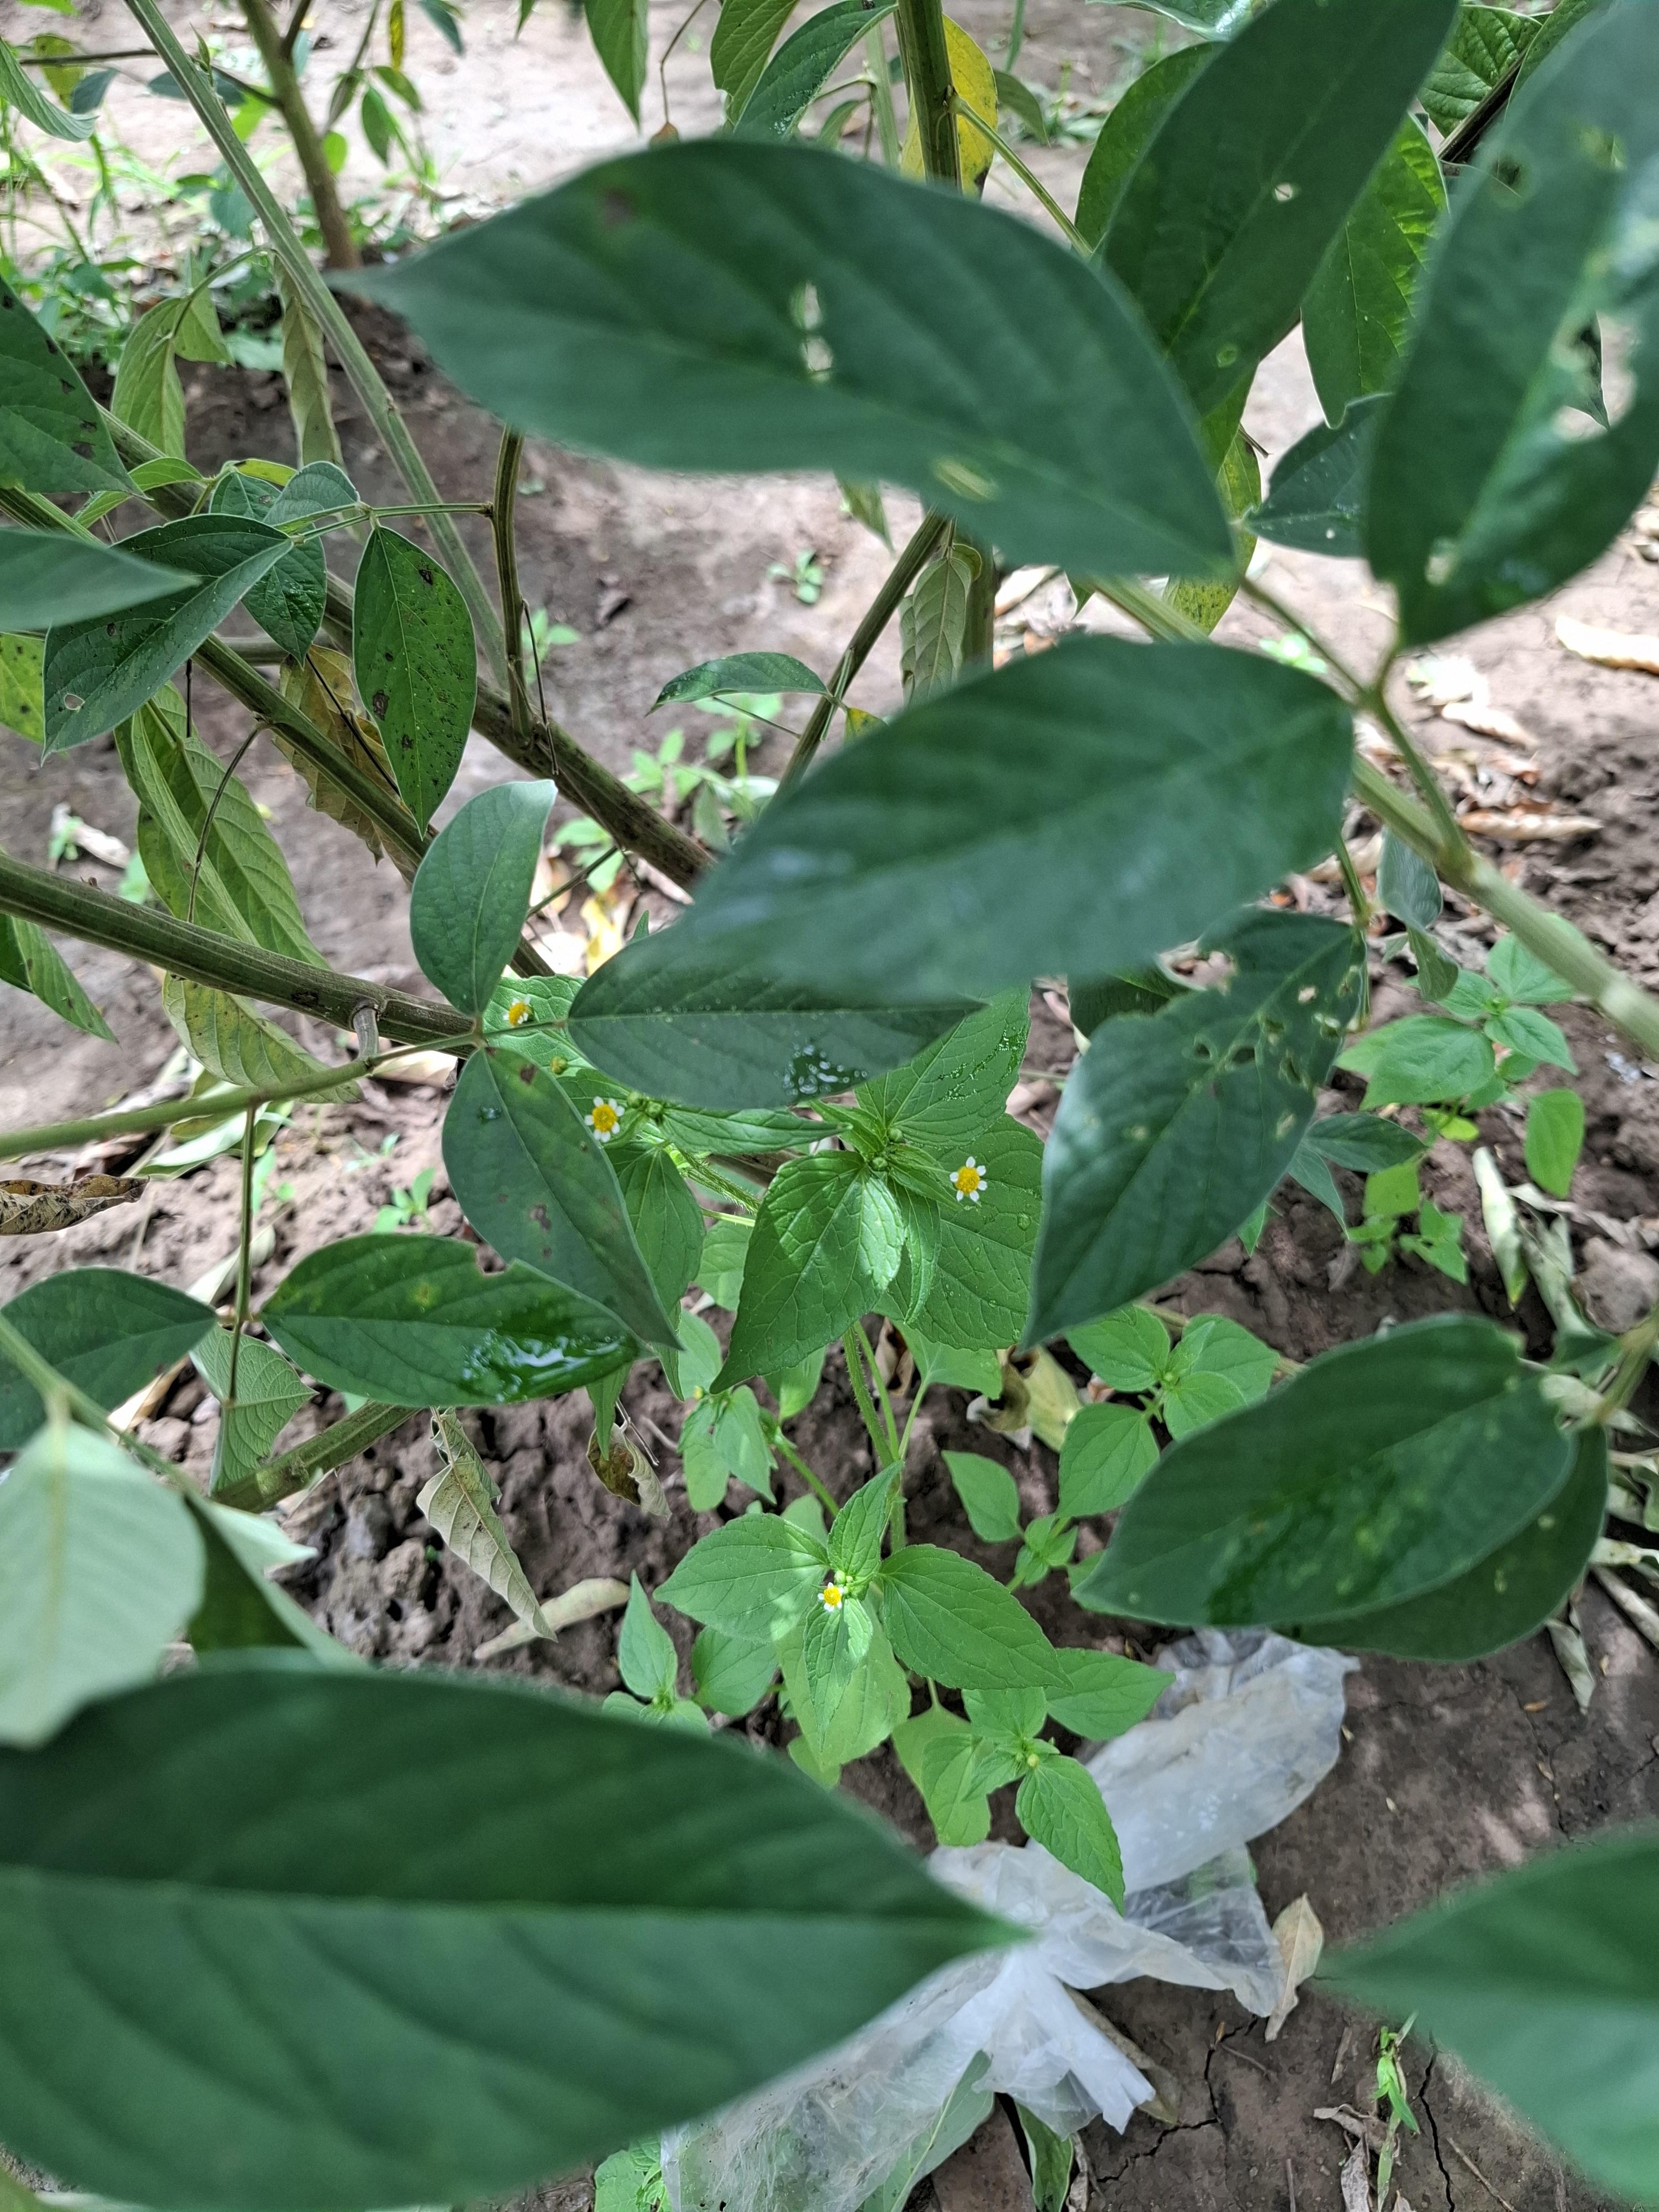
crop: sweet potato
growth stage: vegetative
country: Tanzania
